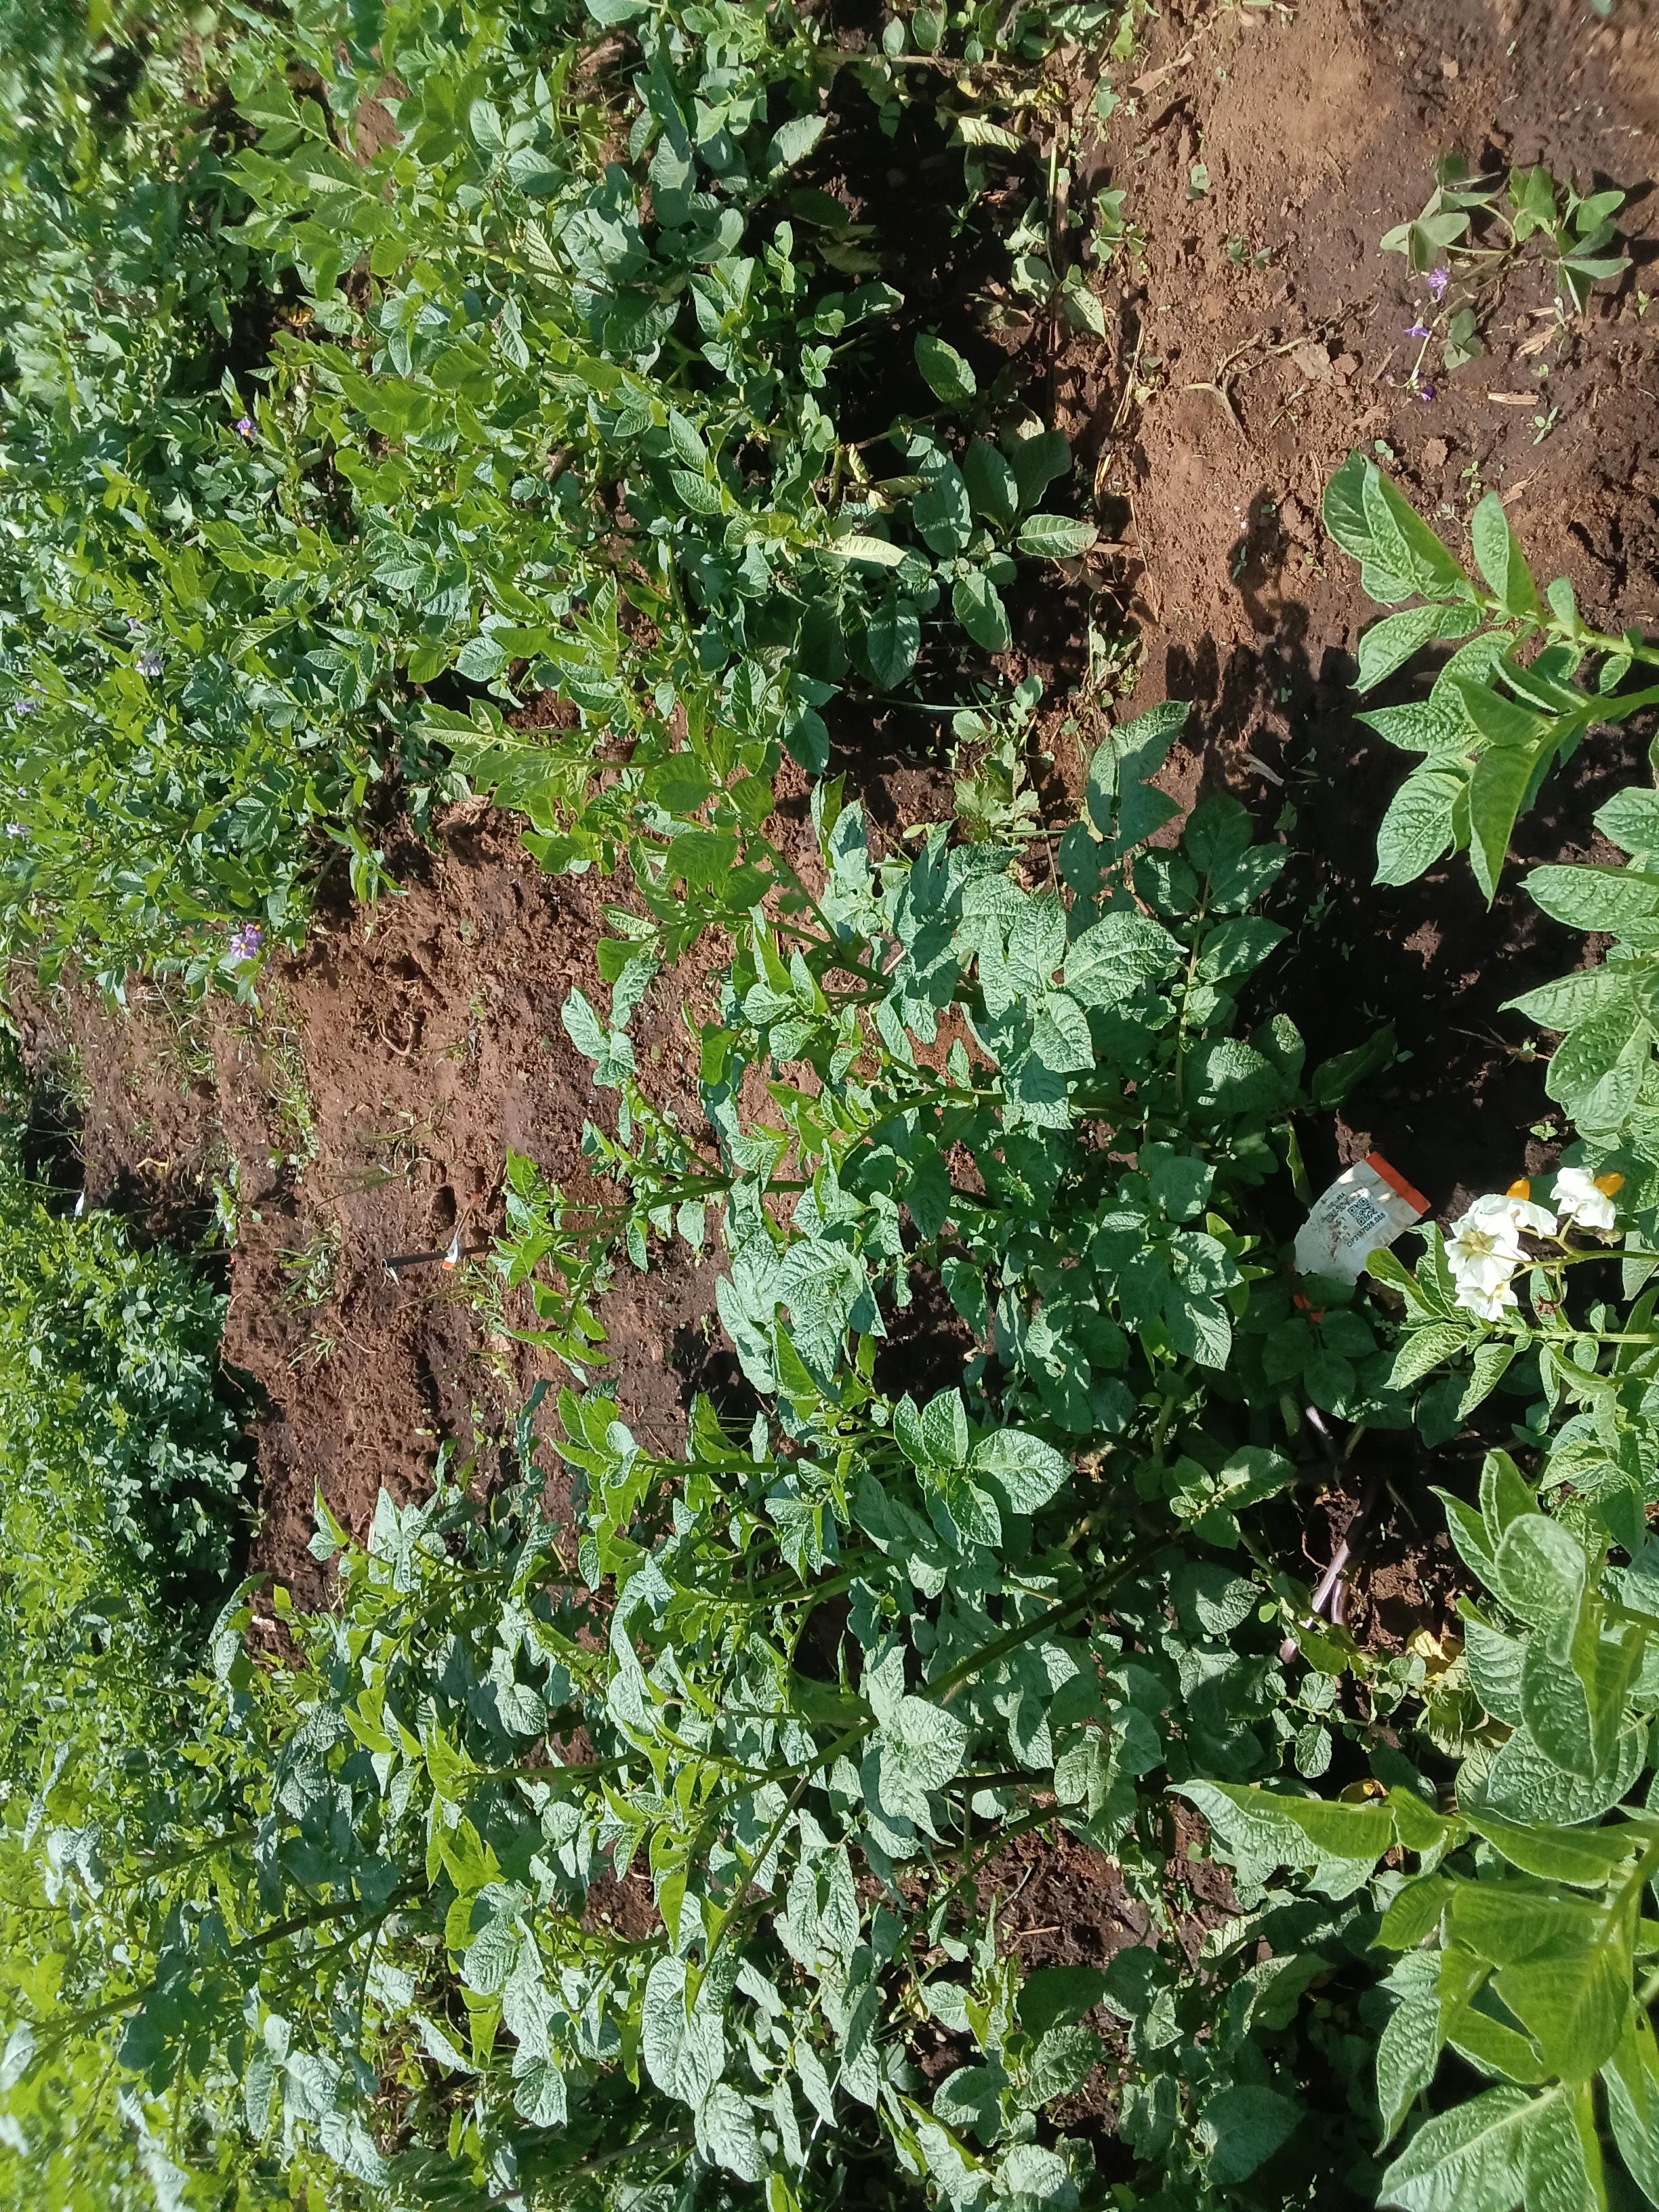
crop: potato
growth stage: vegetative
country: Kenya
